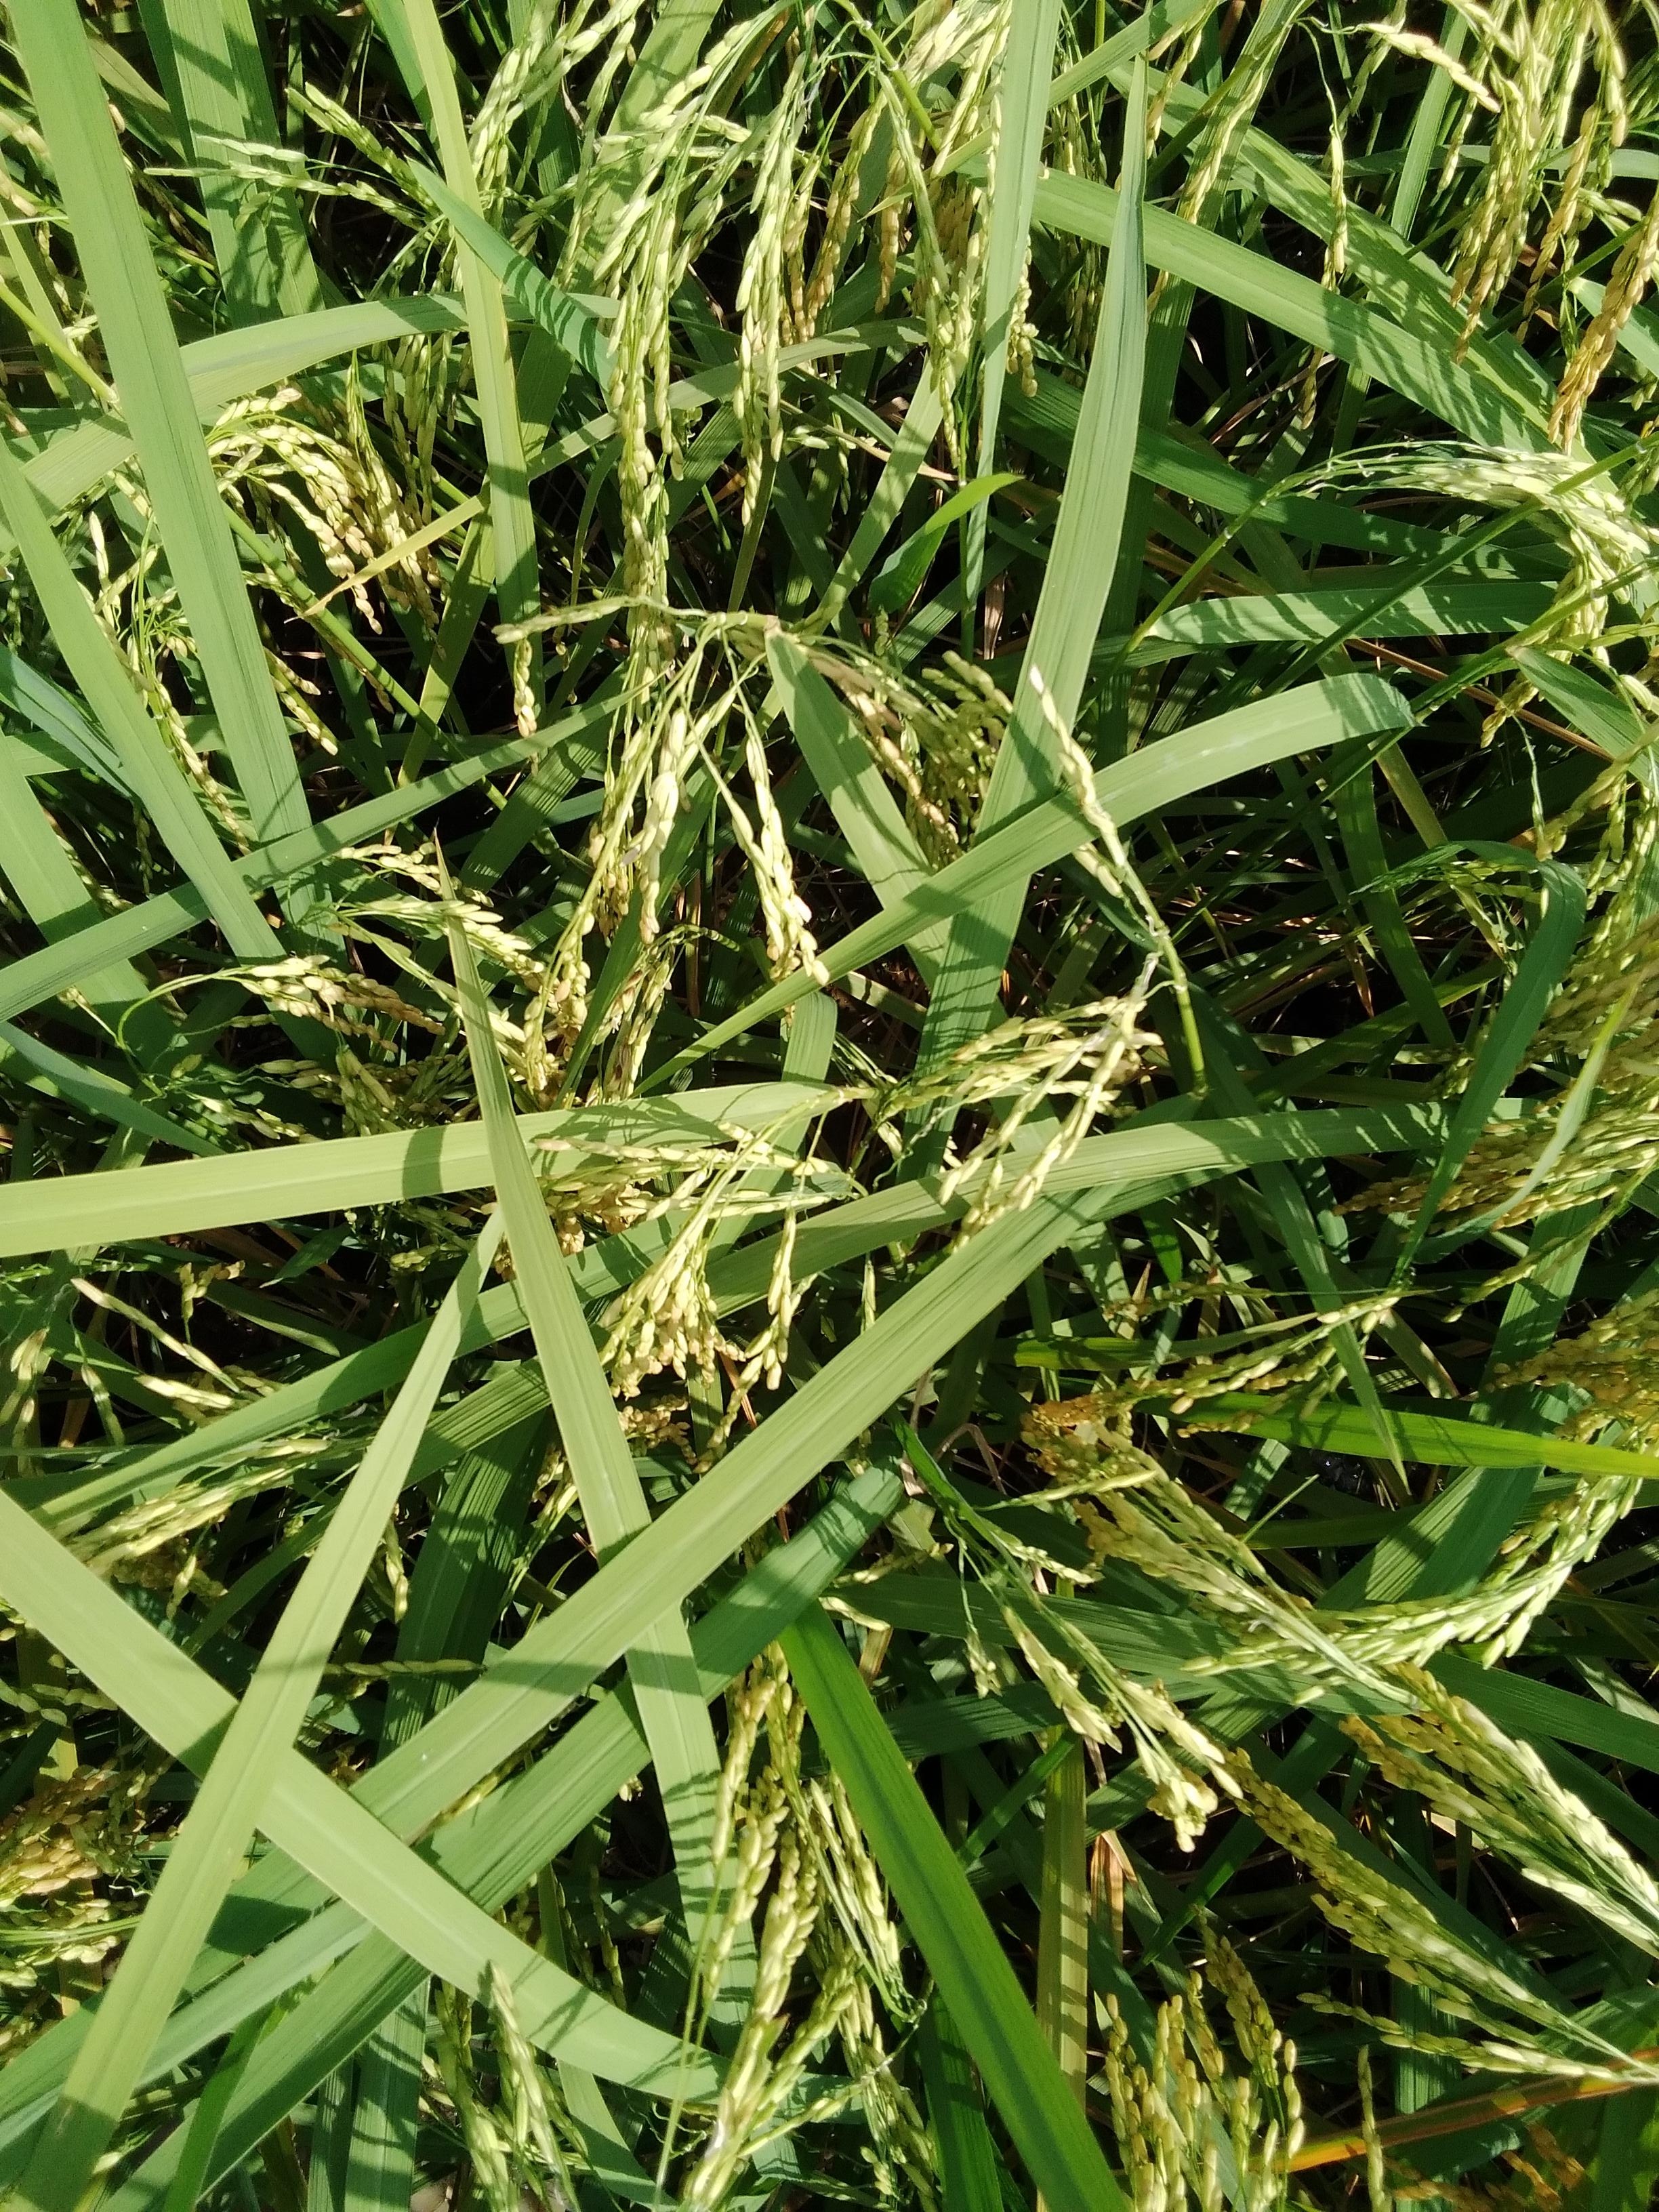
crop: rice
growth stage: ripening
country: Nigeria
